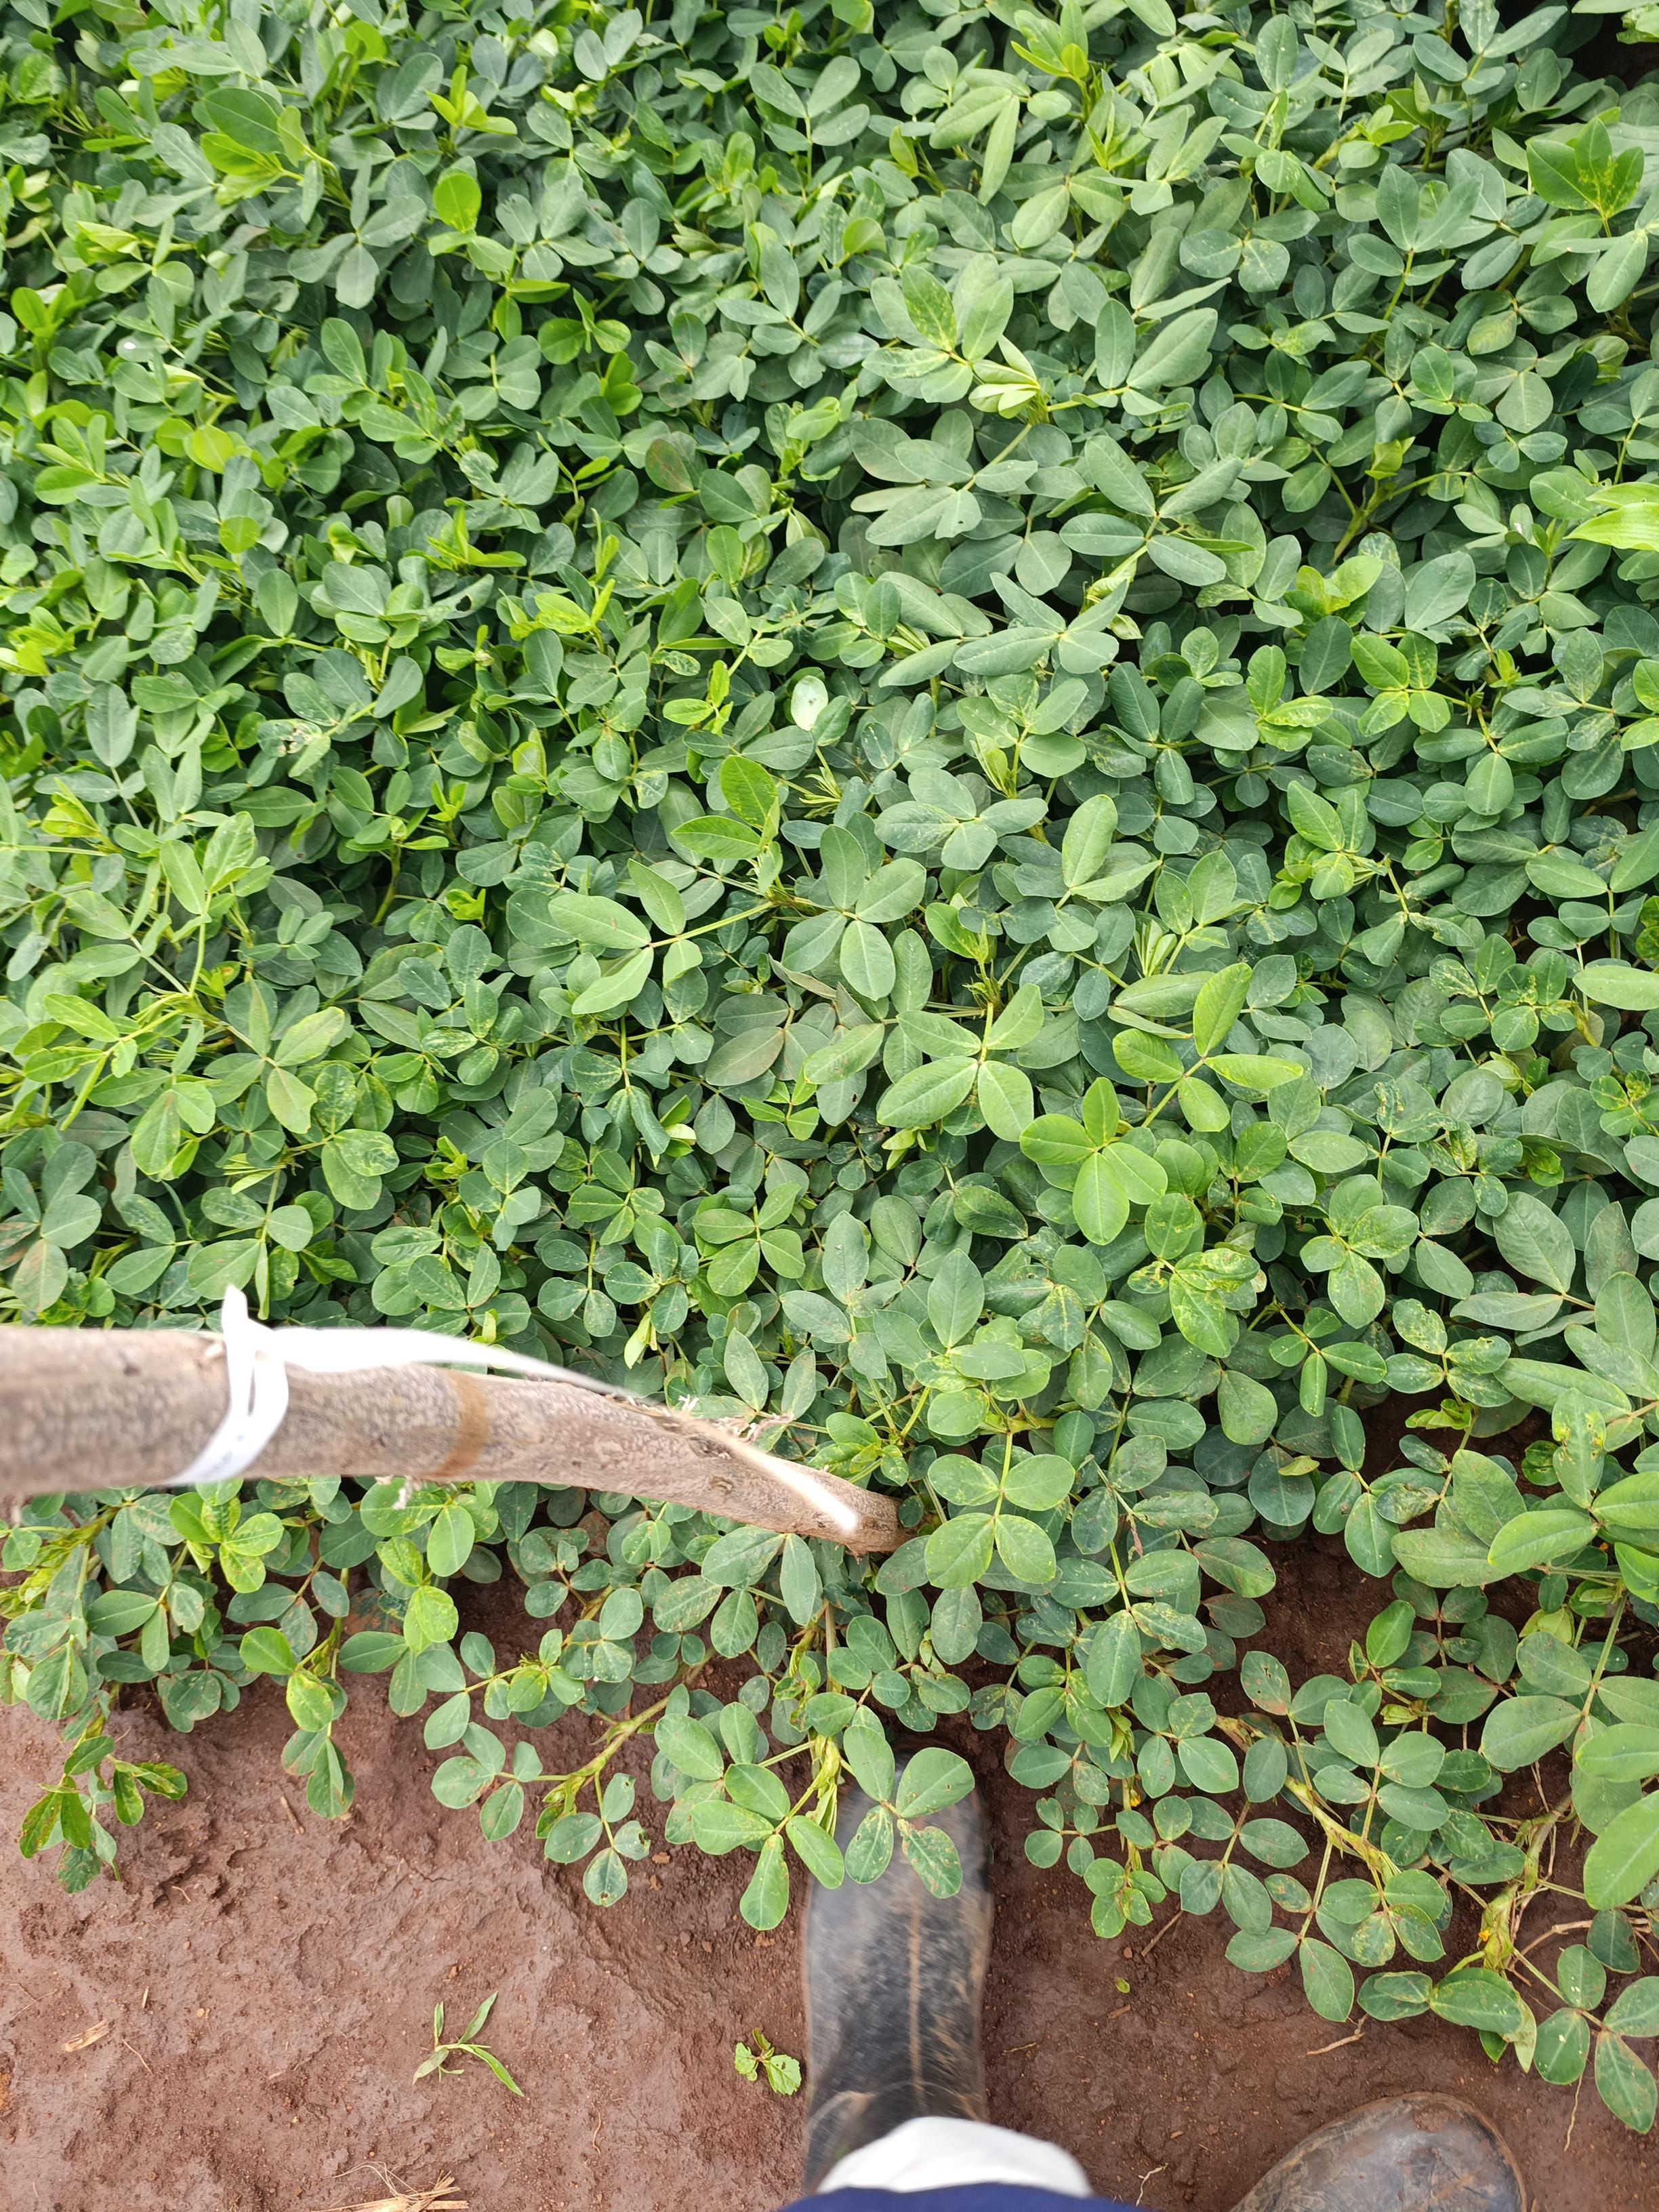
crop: groundnut
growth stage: flowering
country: Kenya
